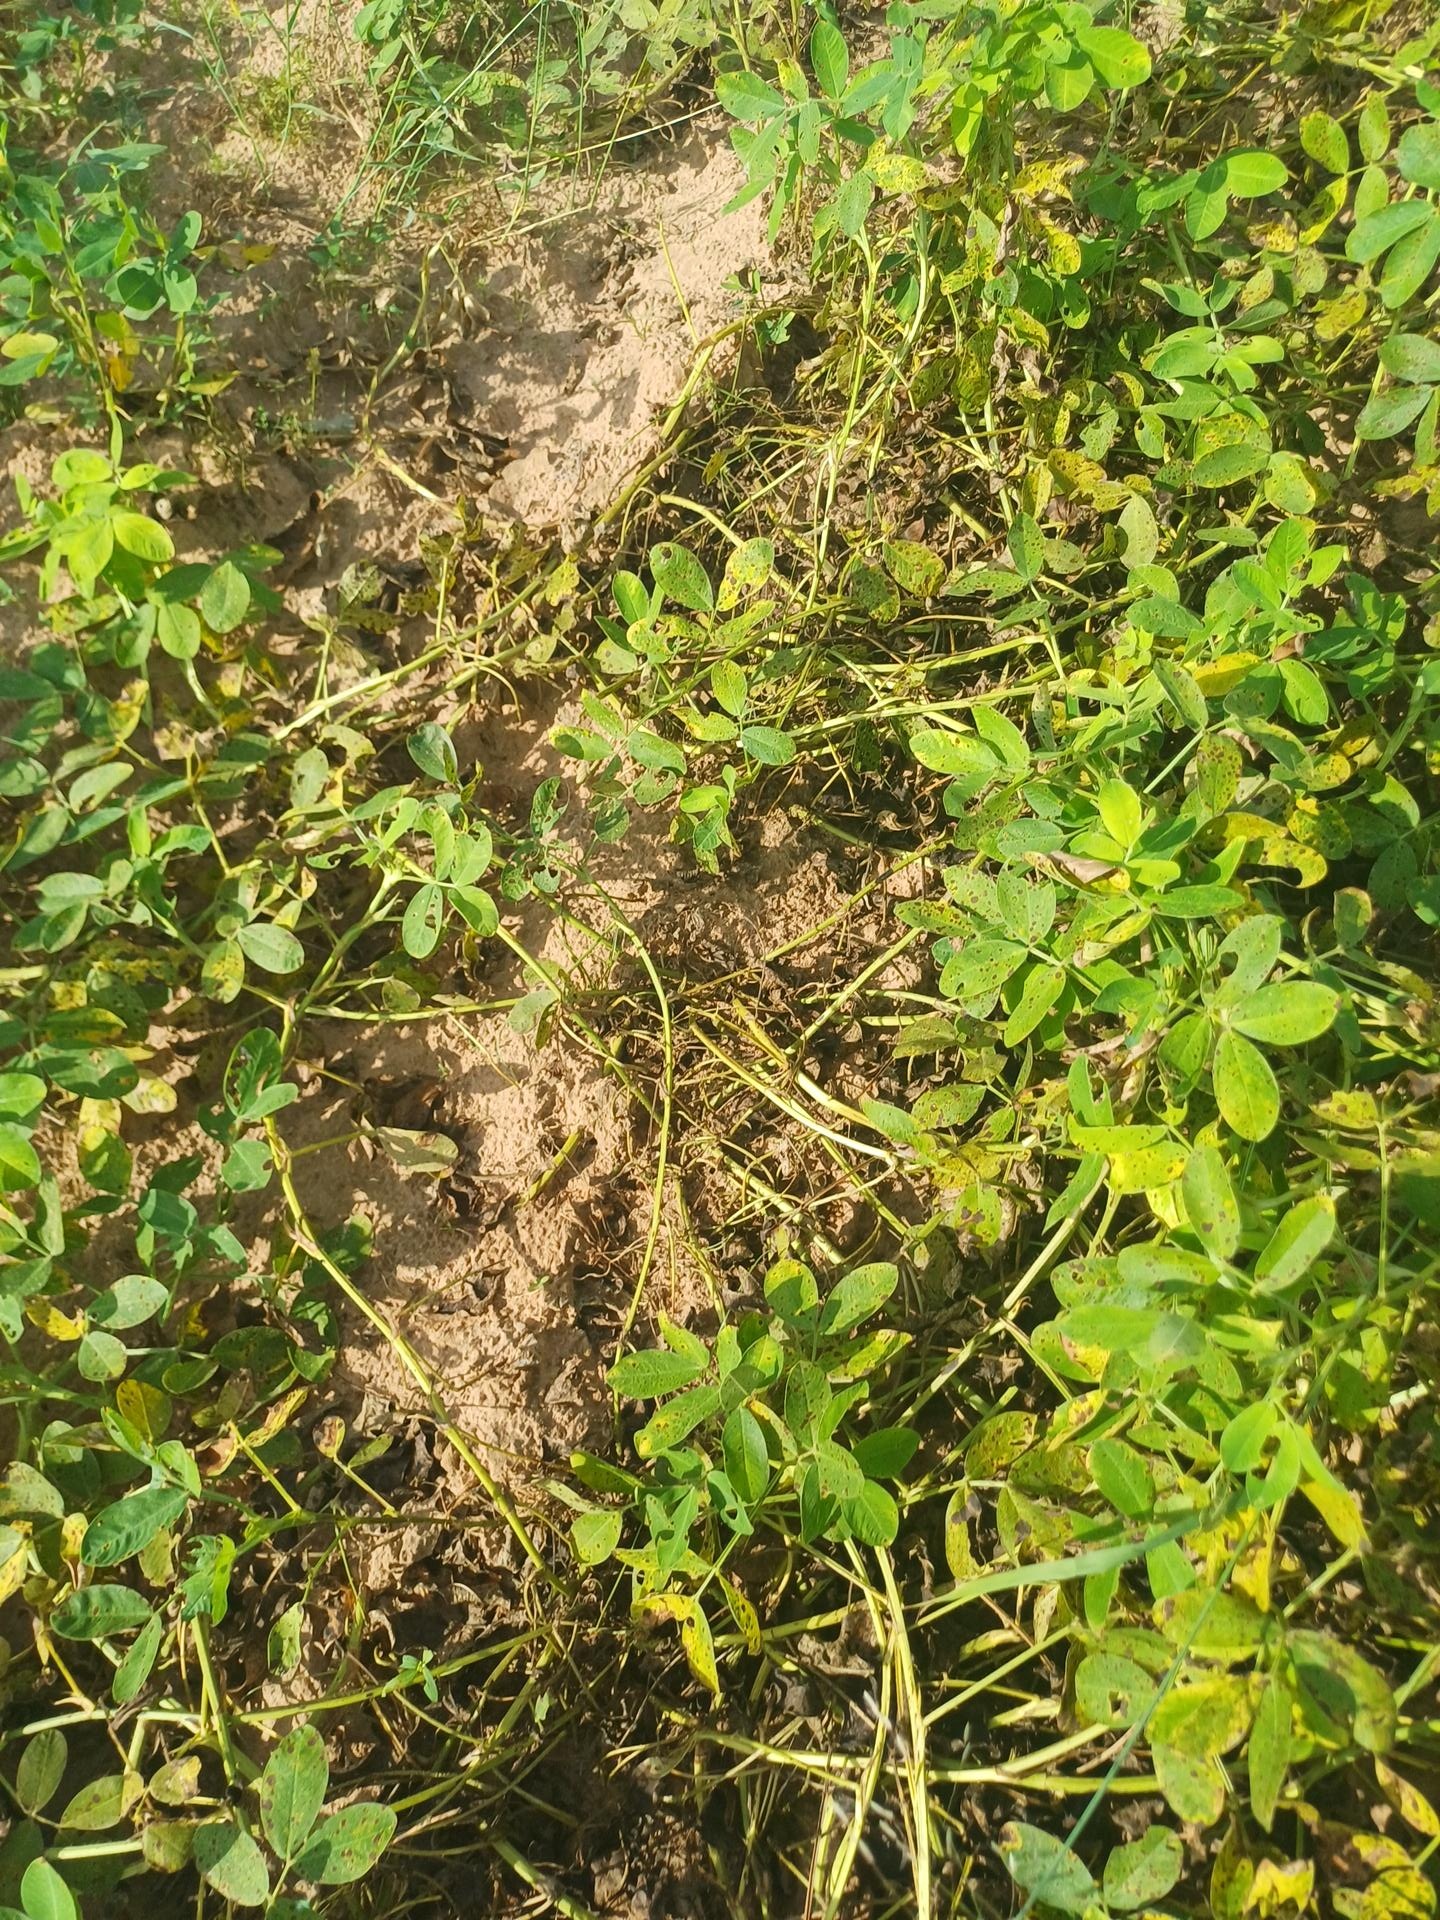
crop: groundnut
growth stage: flowering
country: Senegal
